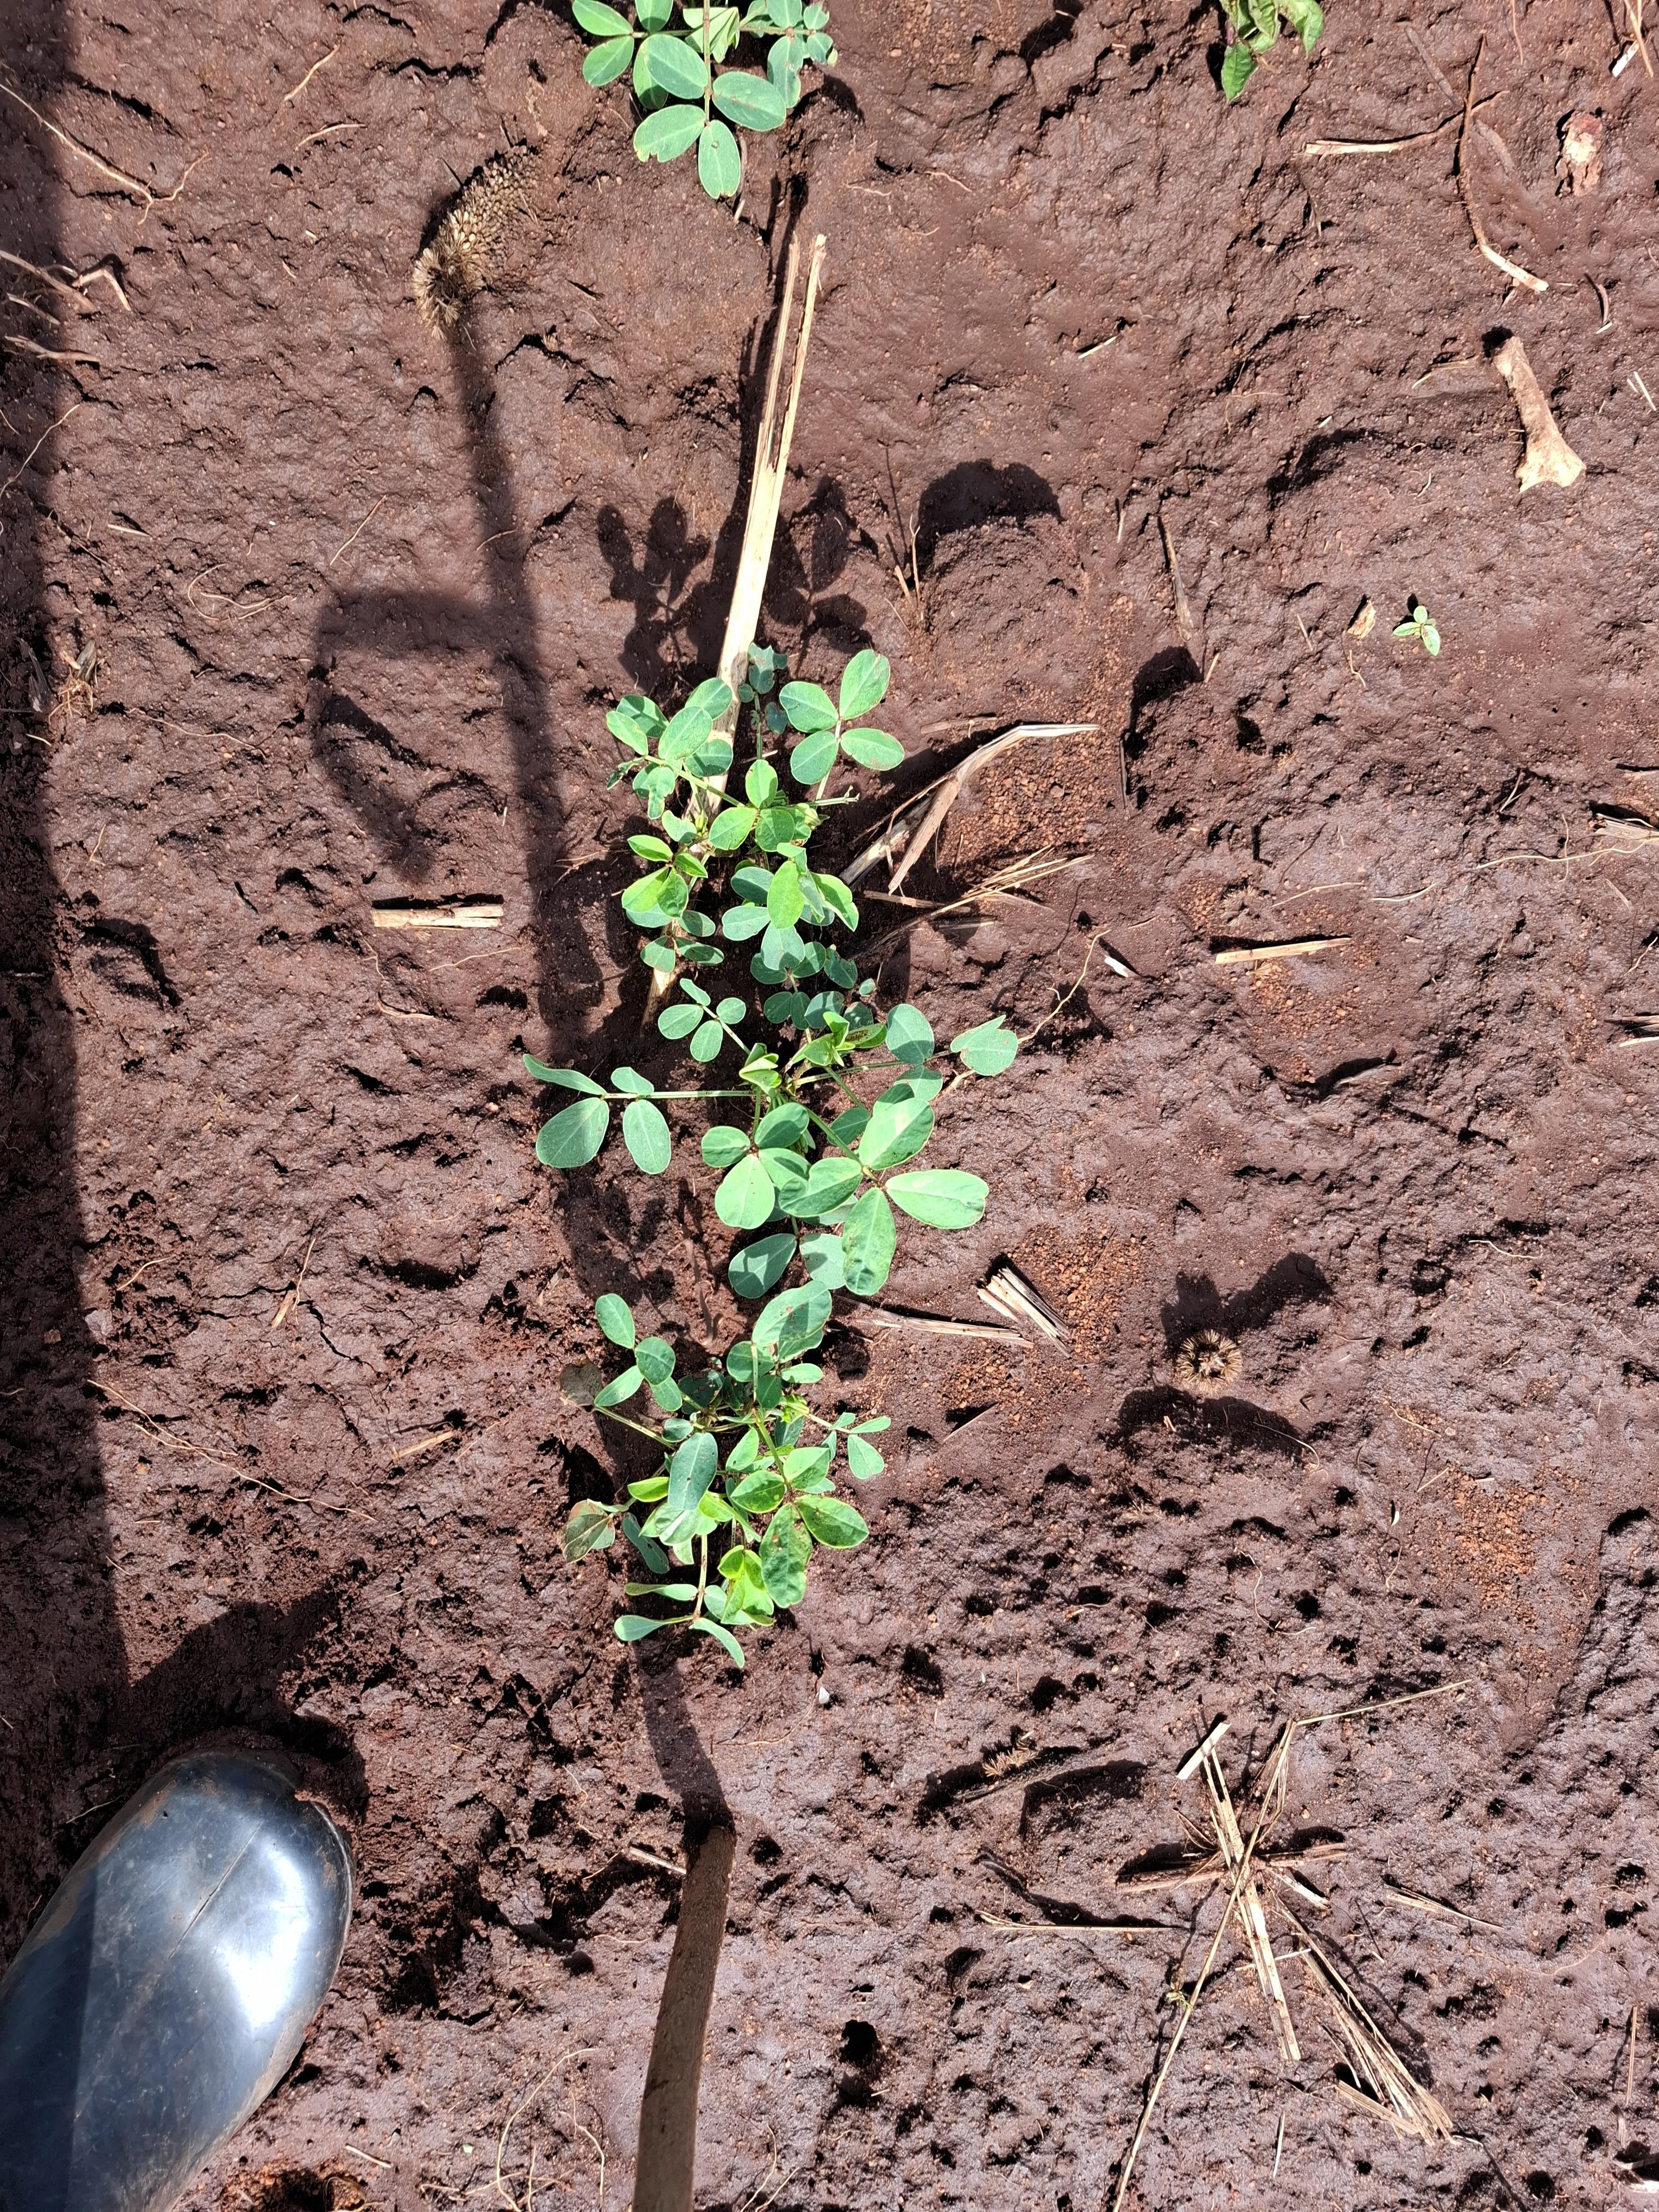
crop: groundnut
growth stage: vegetative
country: Kenya
